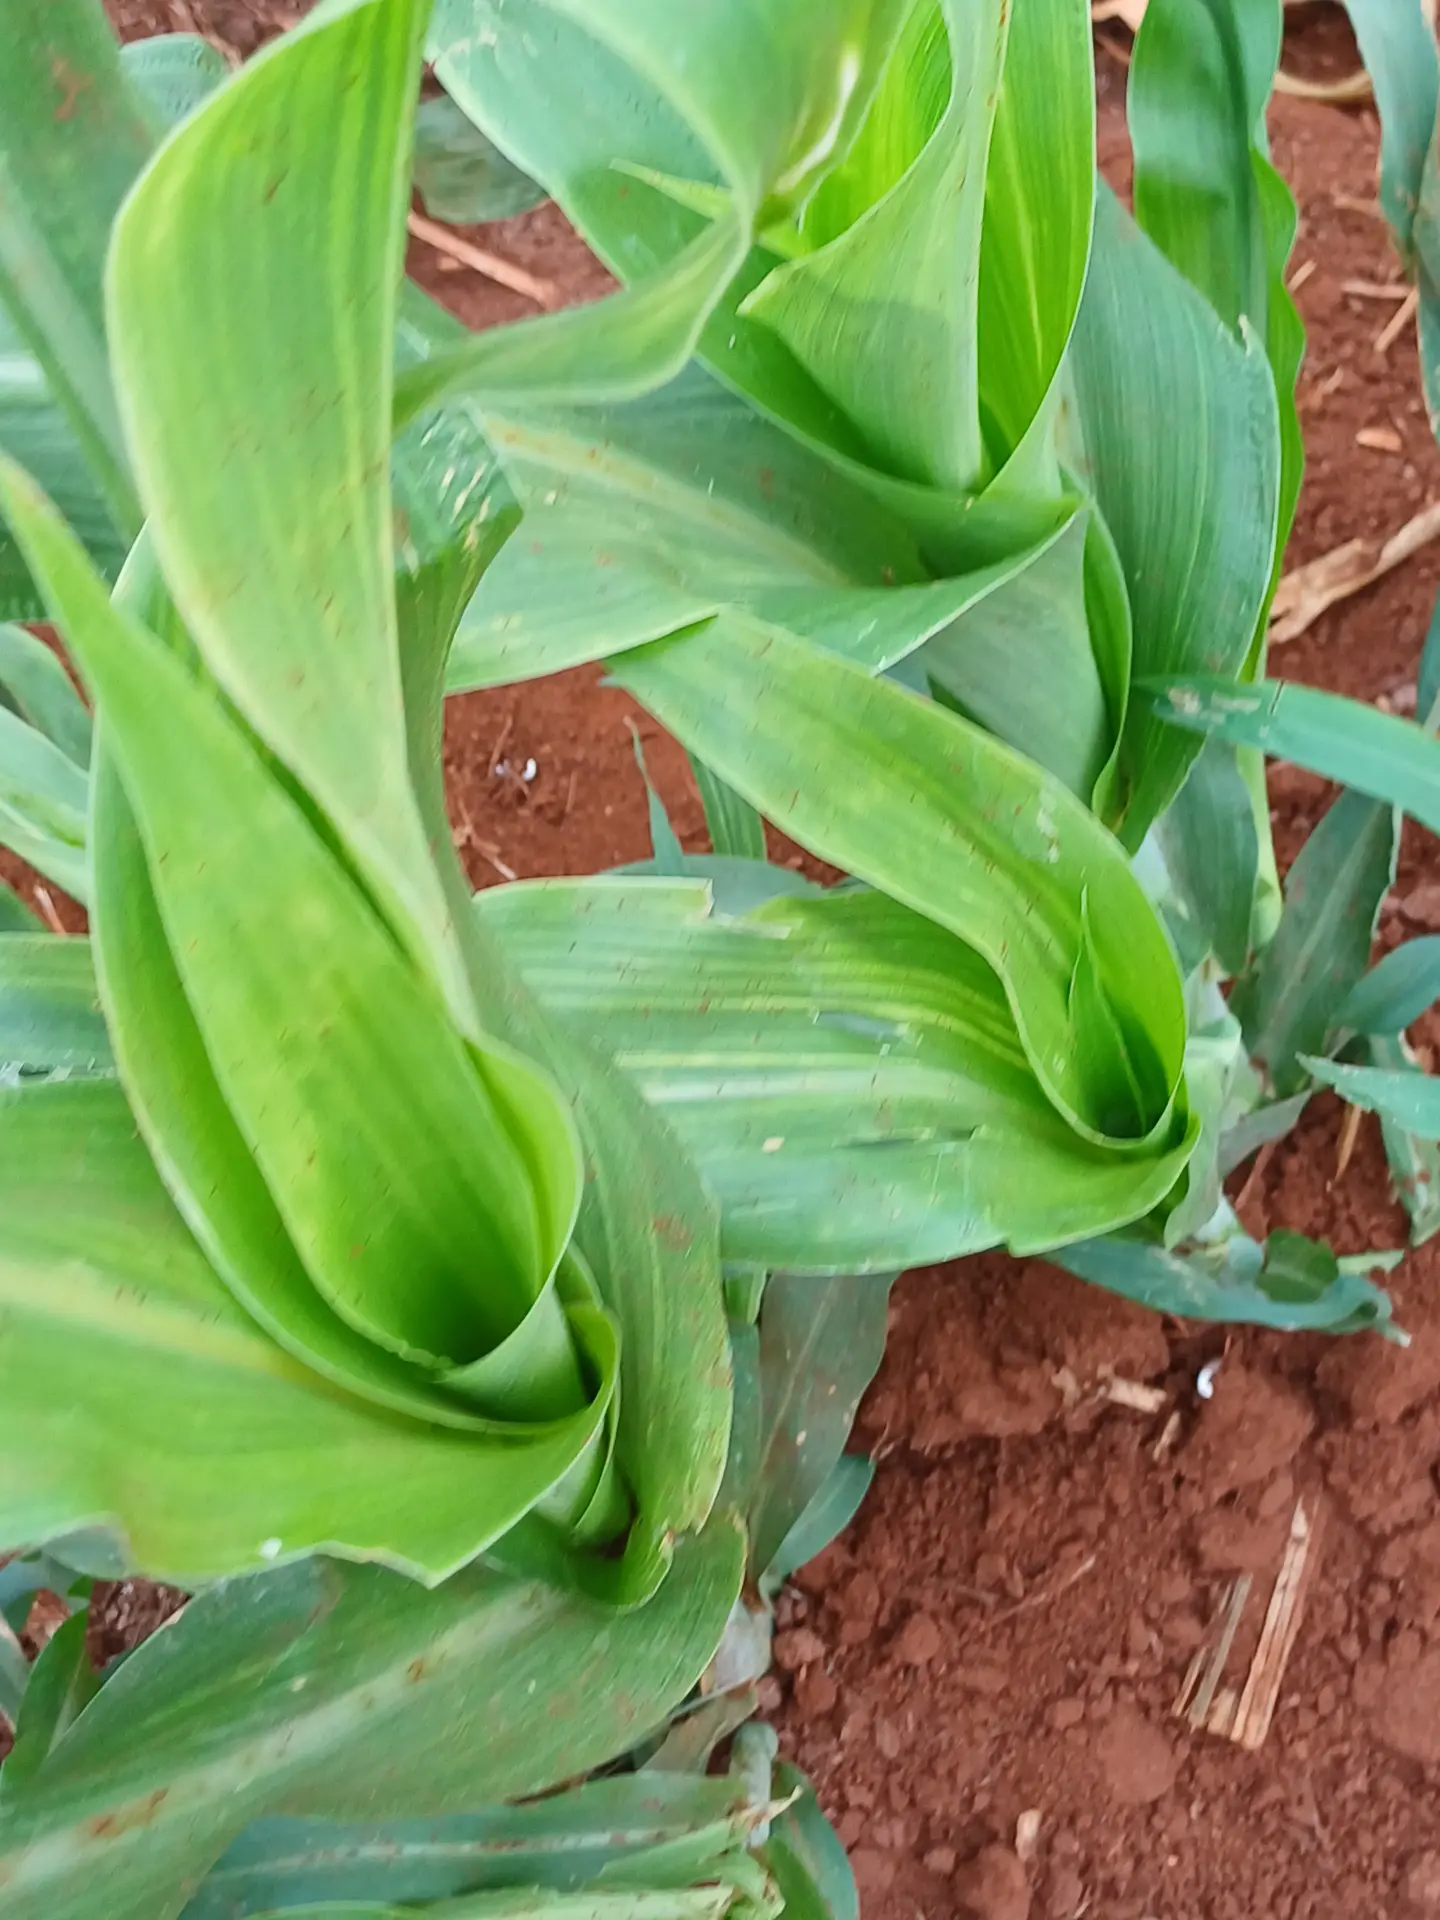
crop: sorghum
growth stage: vegetative
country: Kenya
